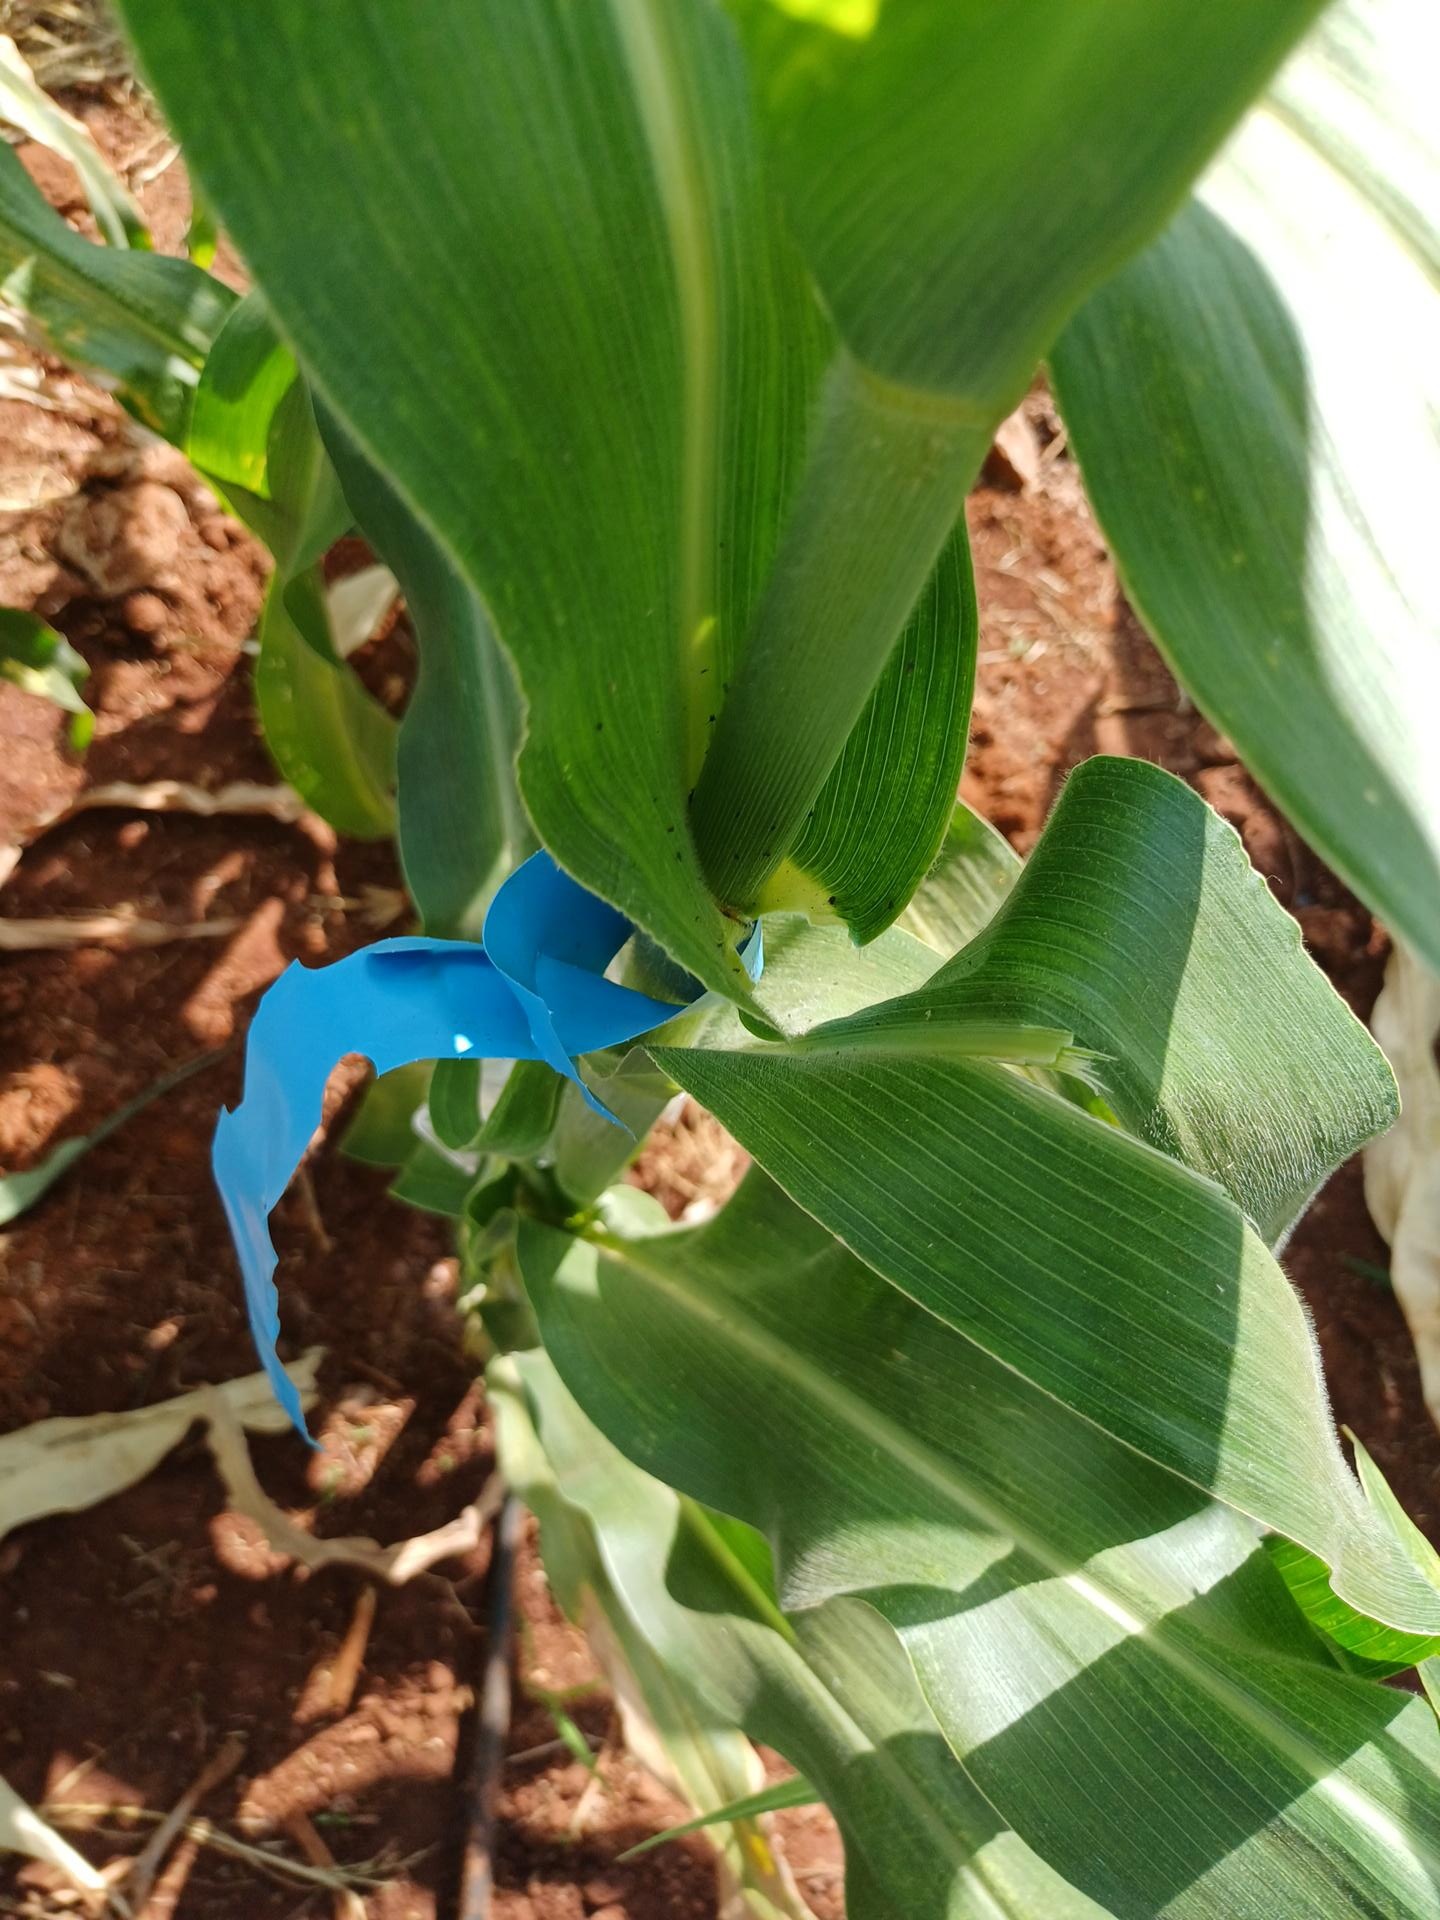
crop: maize
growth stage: flowering
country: Kenya
